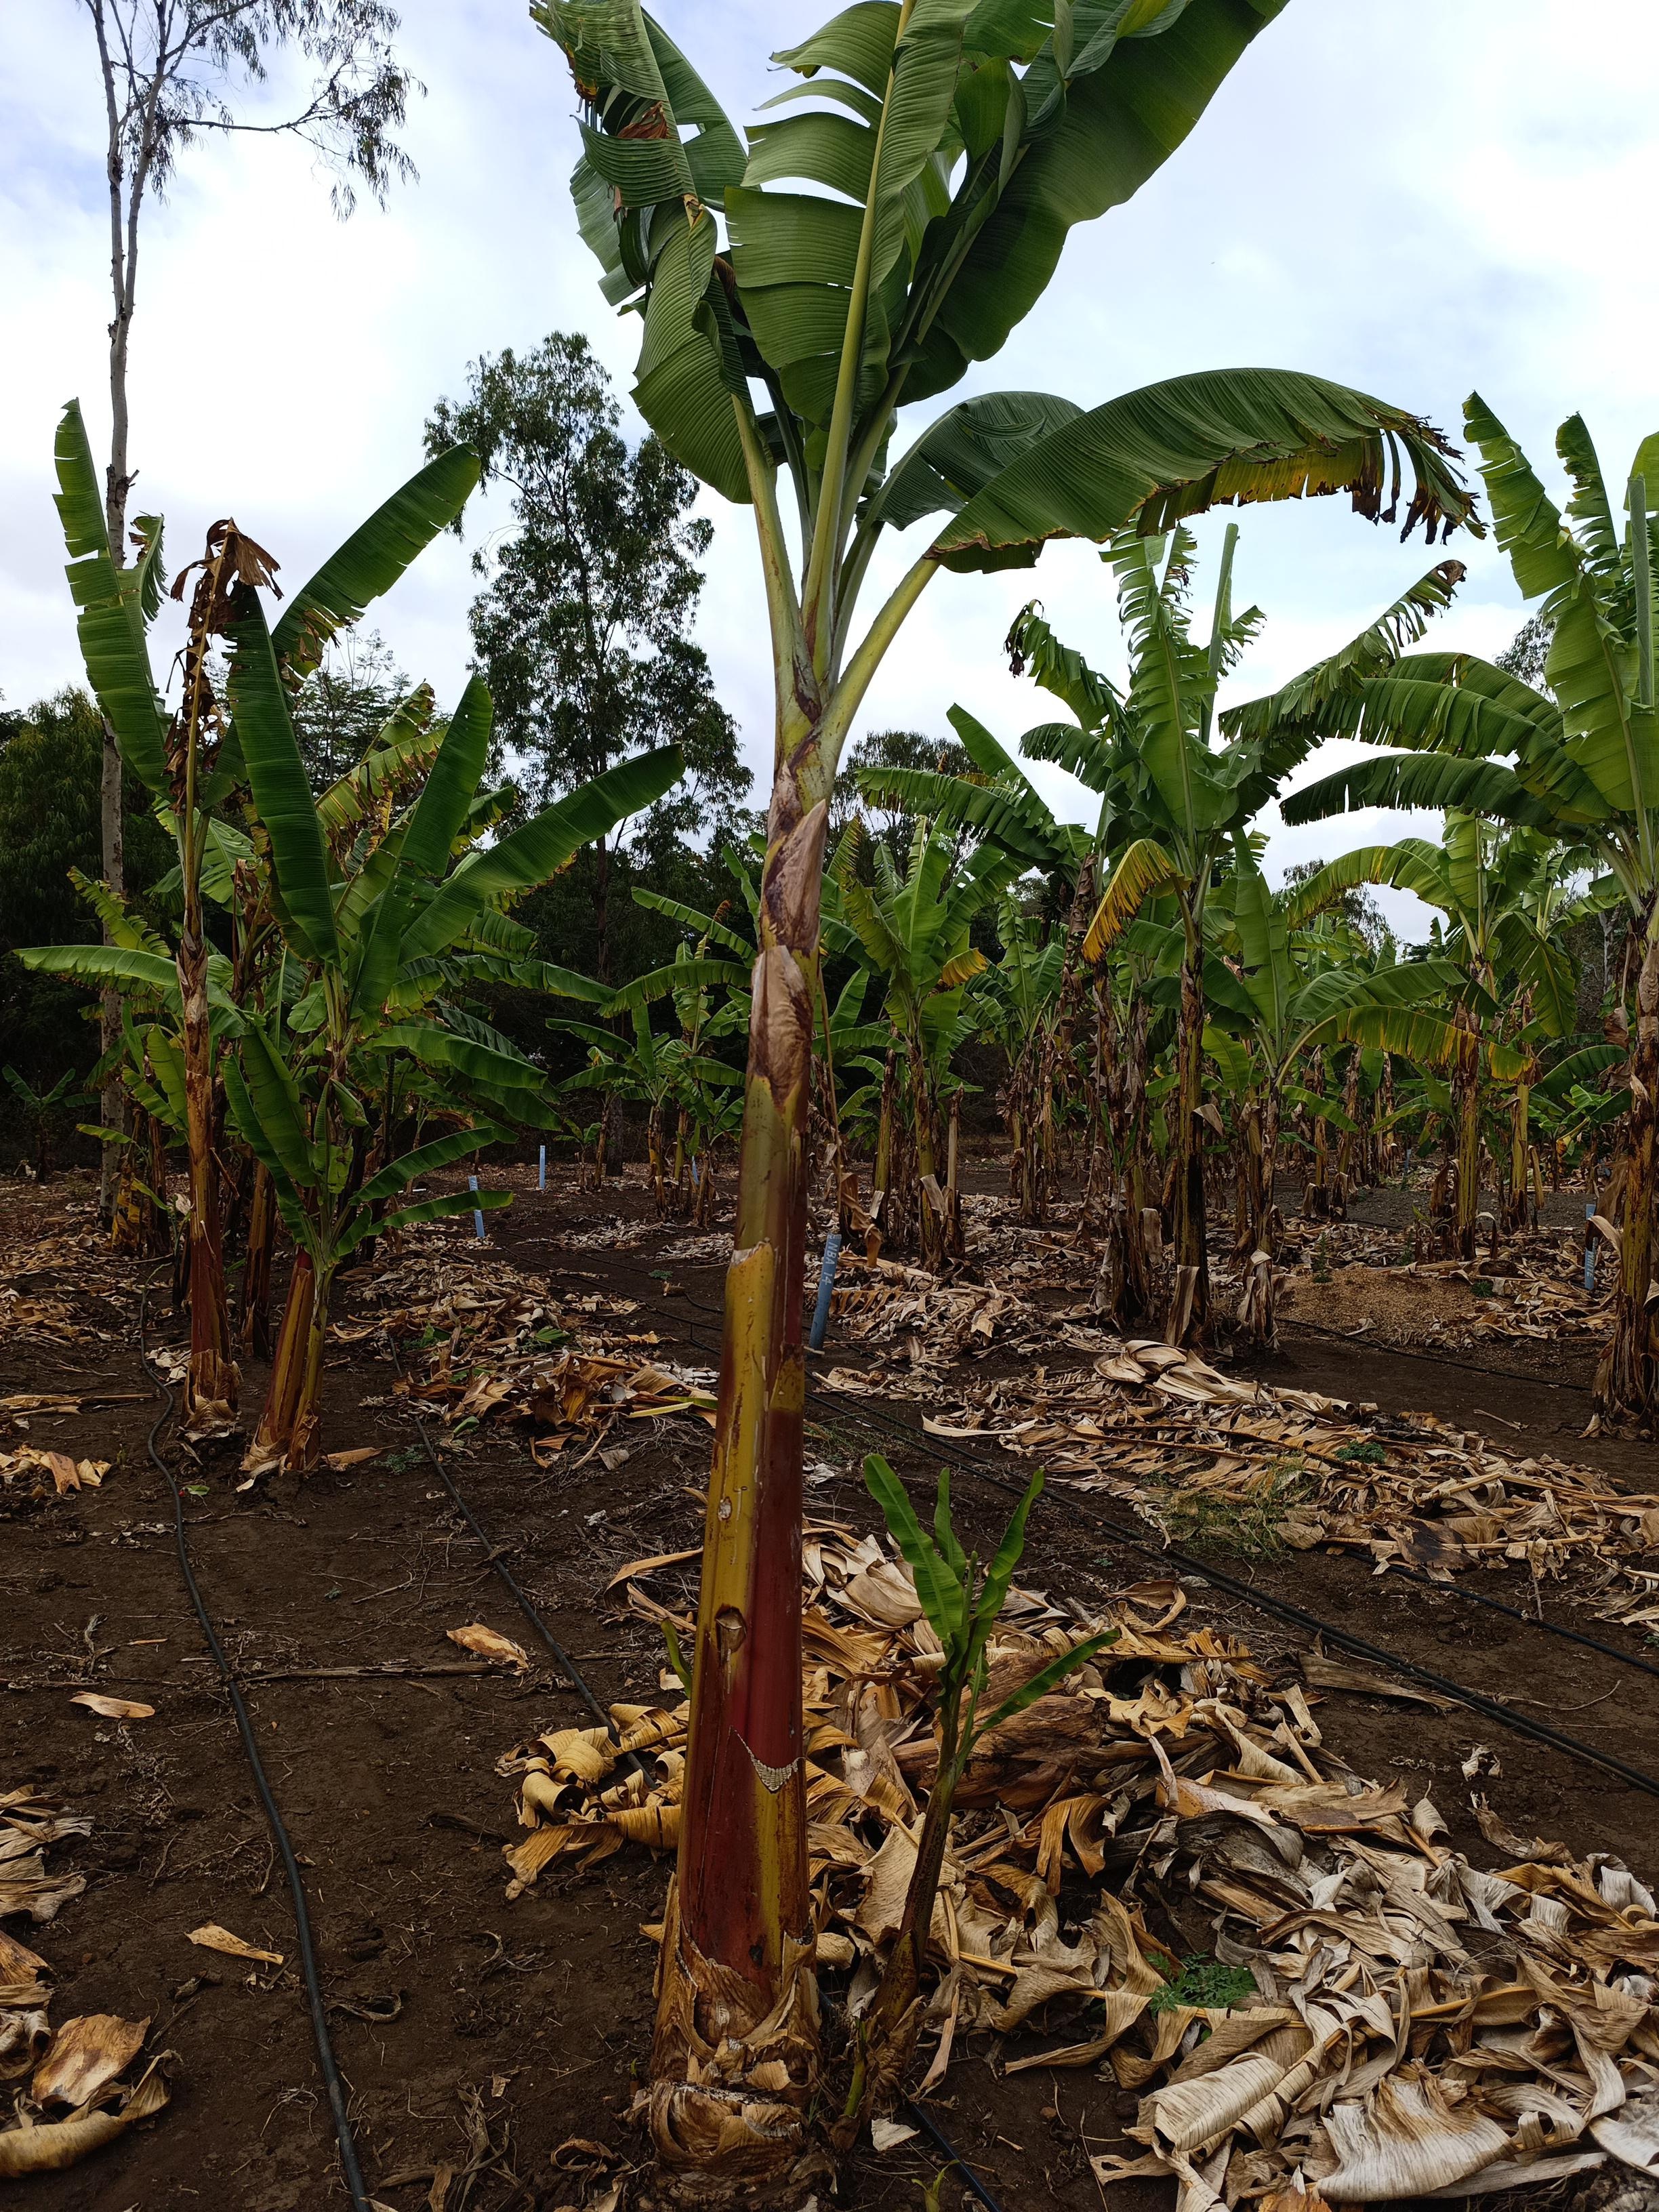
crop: banana
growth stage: vegetative
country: Tanzania
